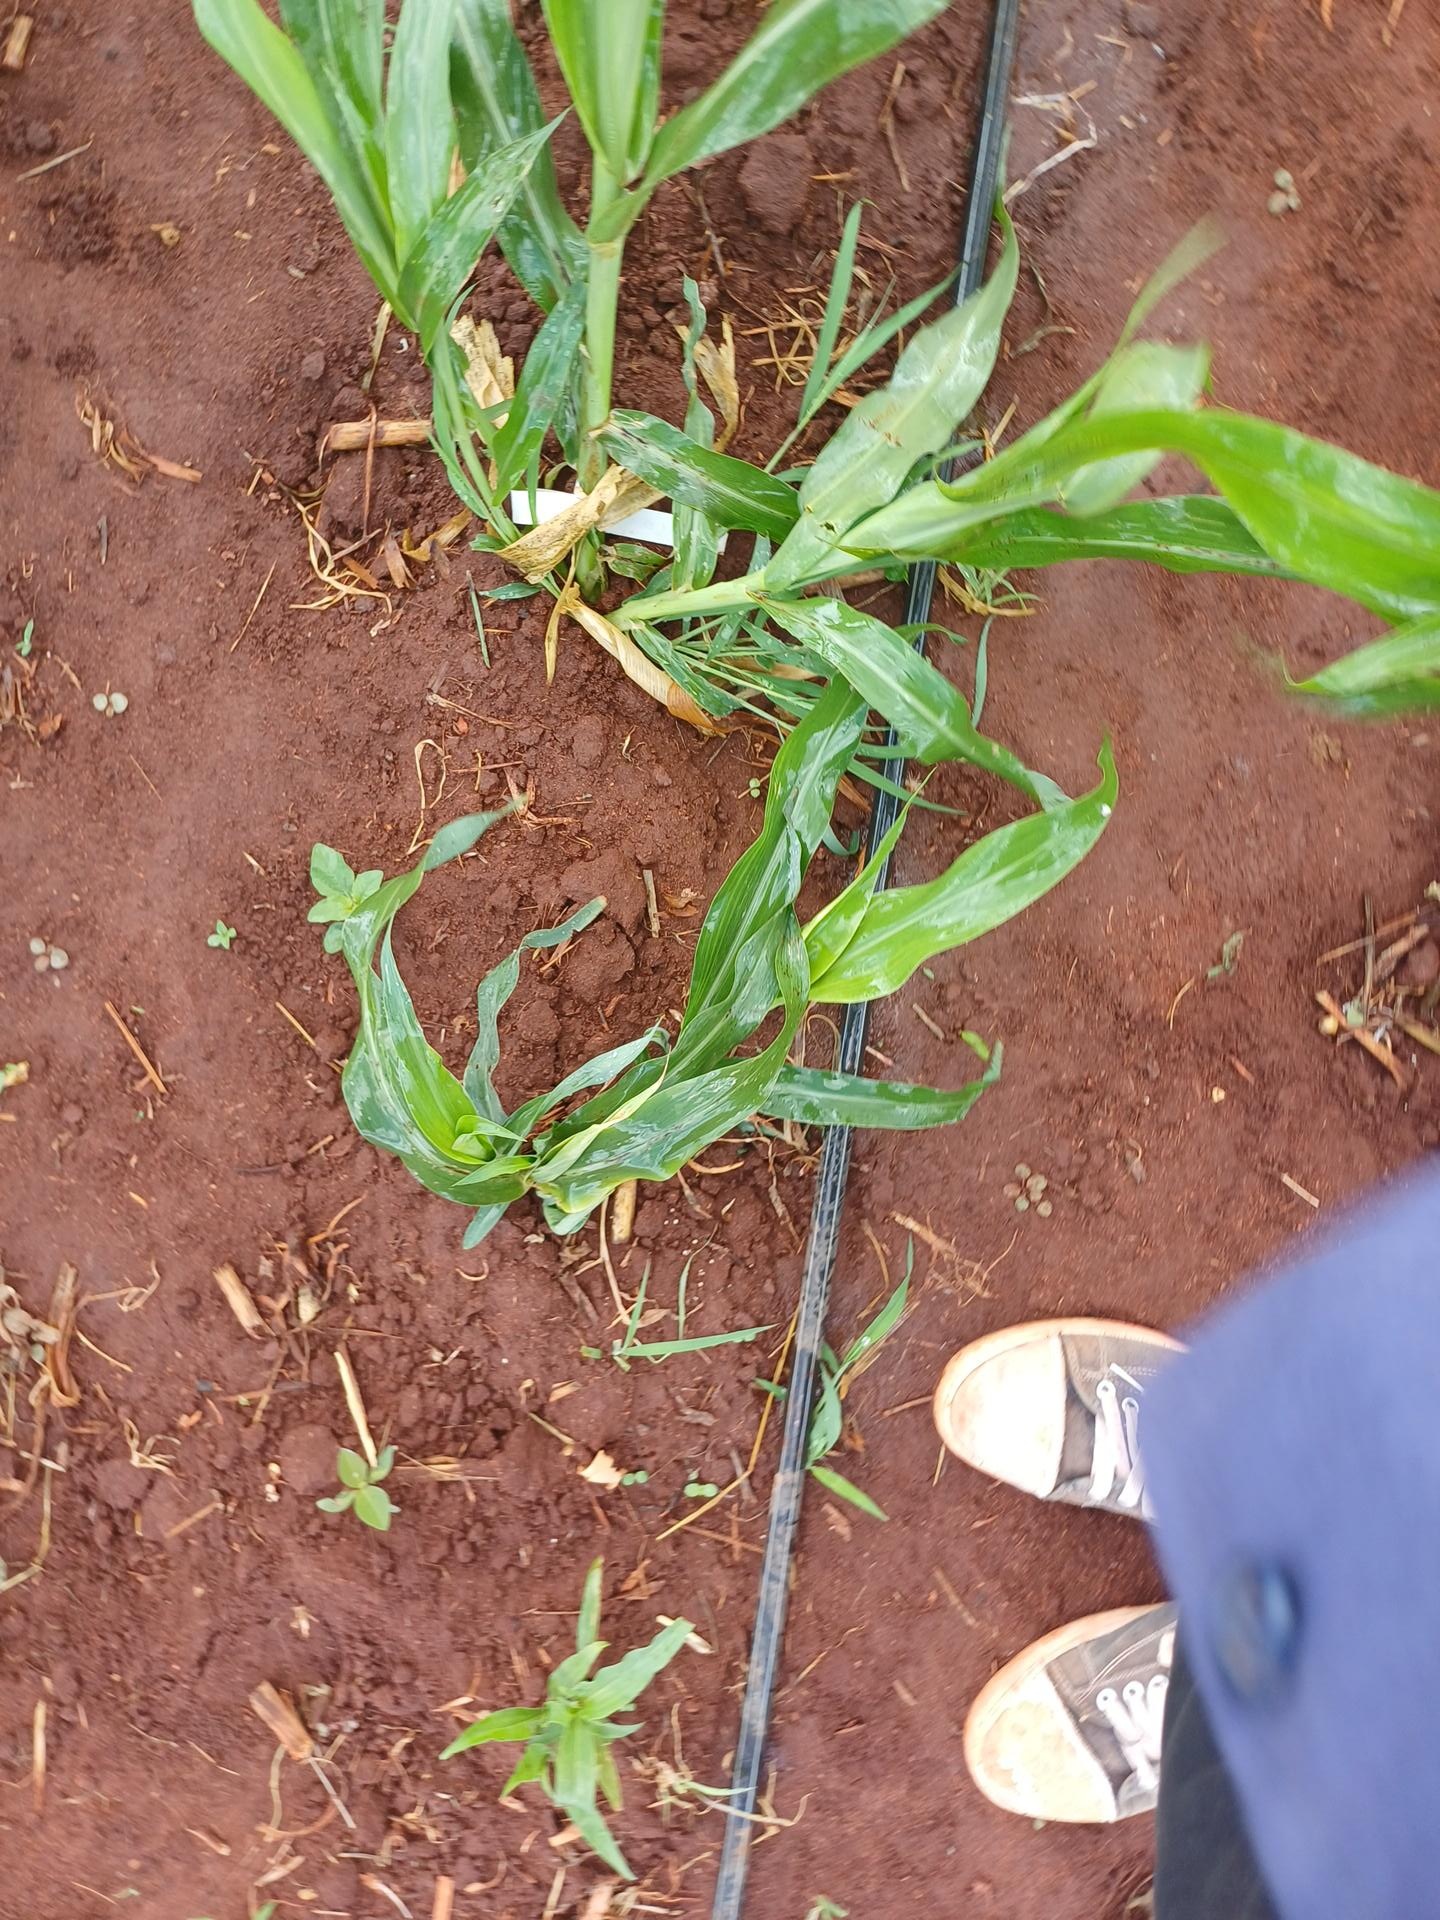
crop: sorghum
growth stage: vegetative
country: Kenya
